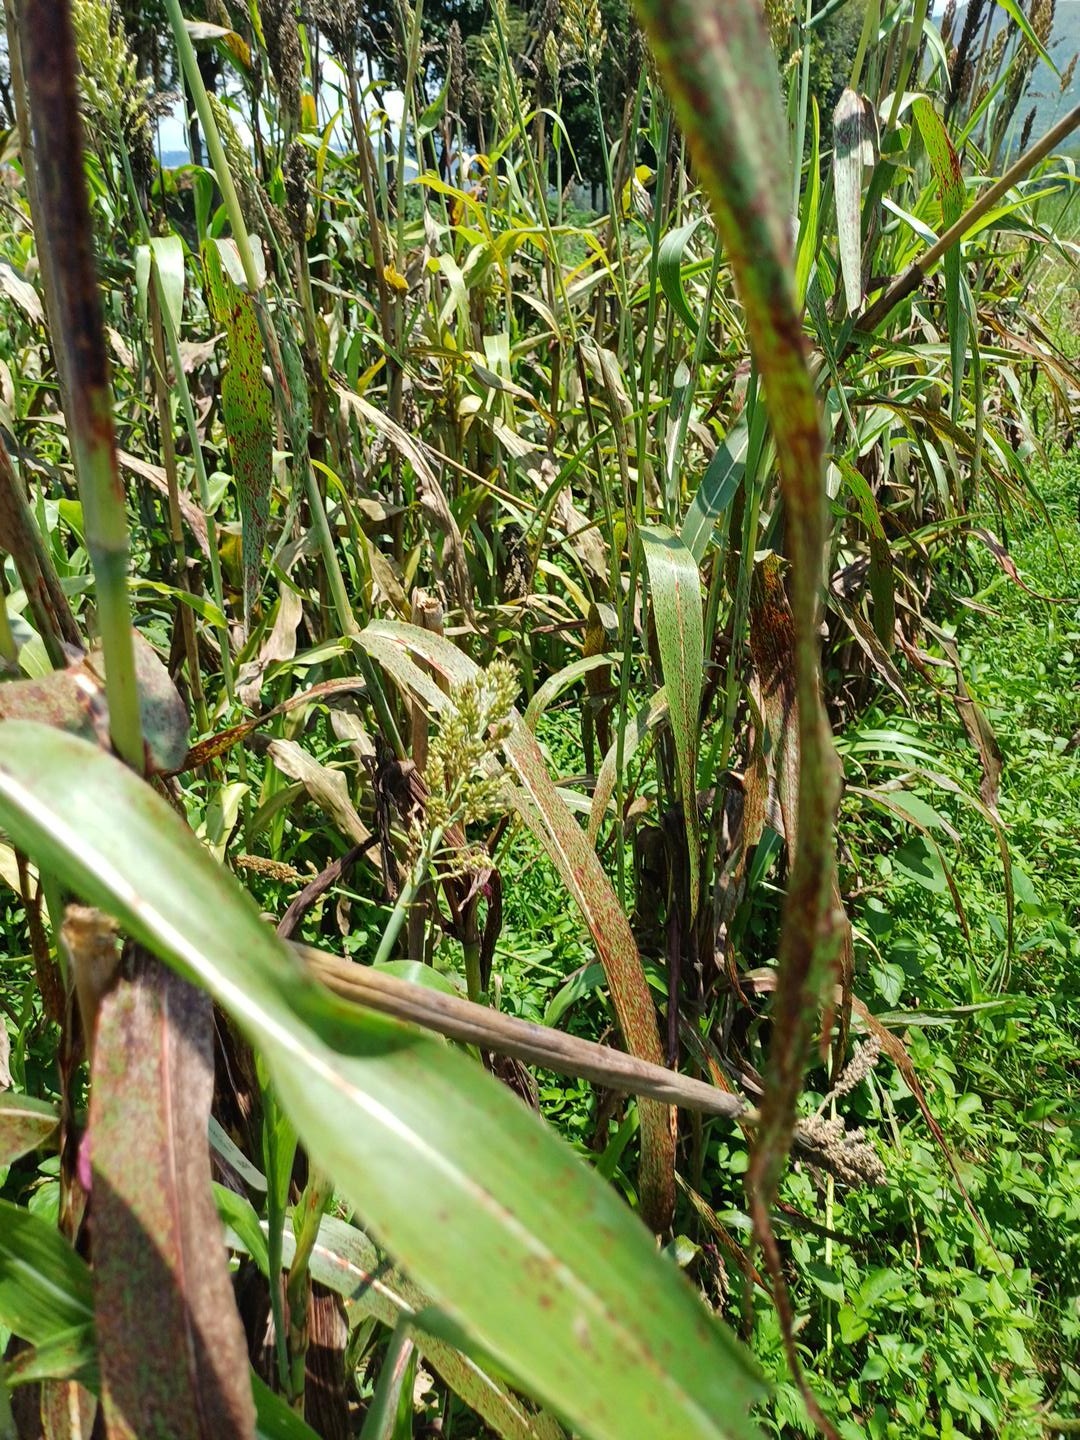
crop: sorghum
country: Kenya
